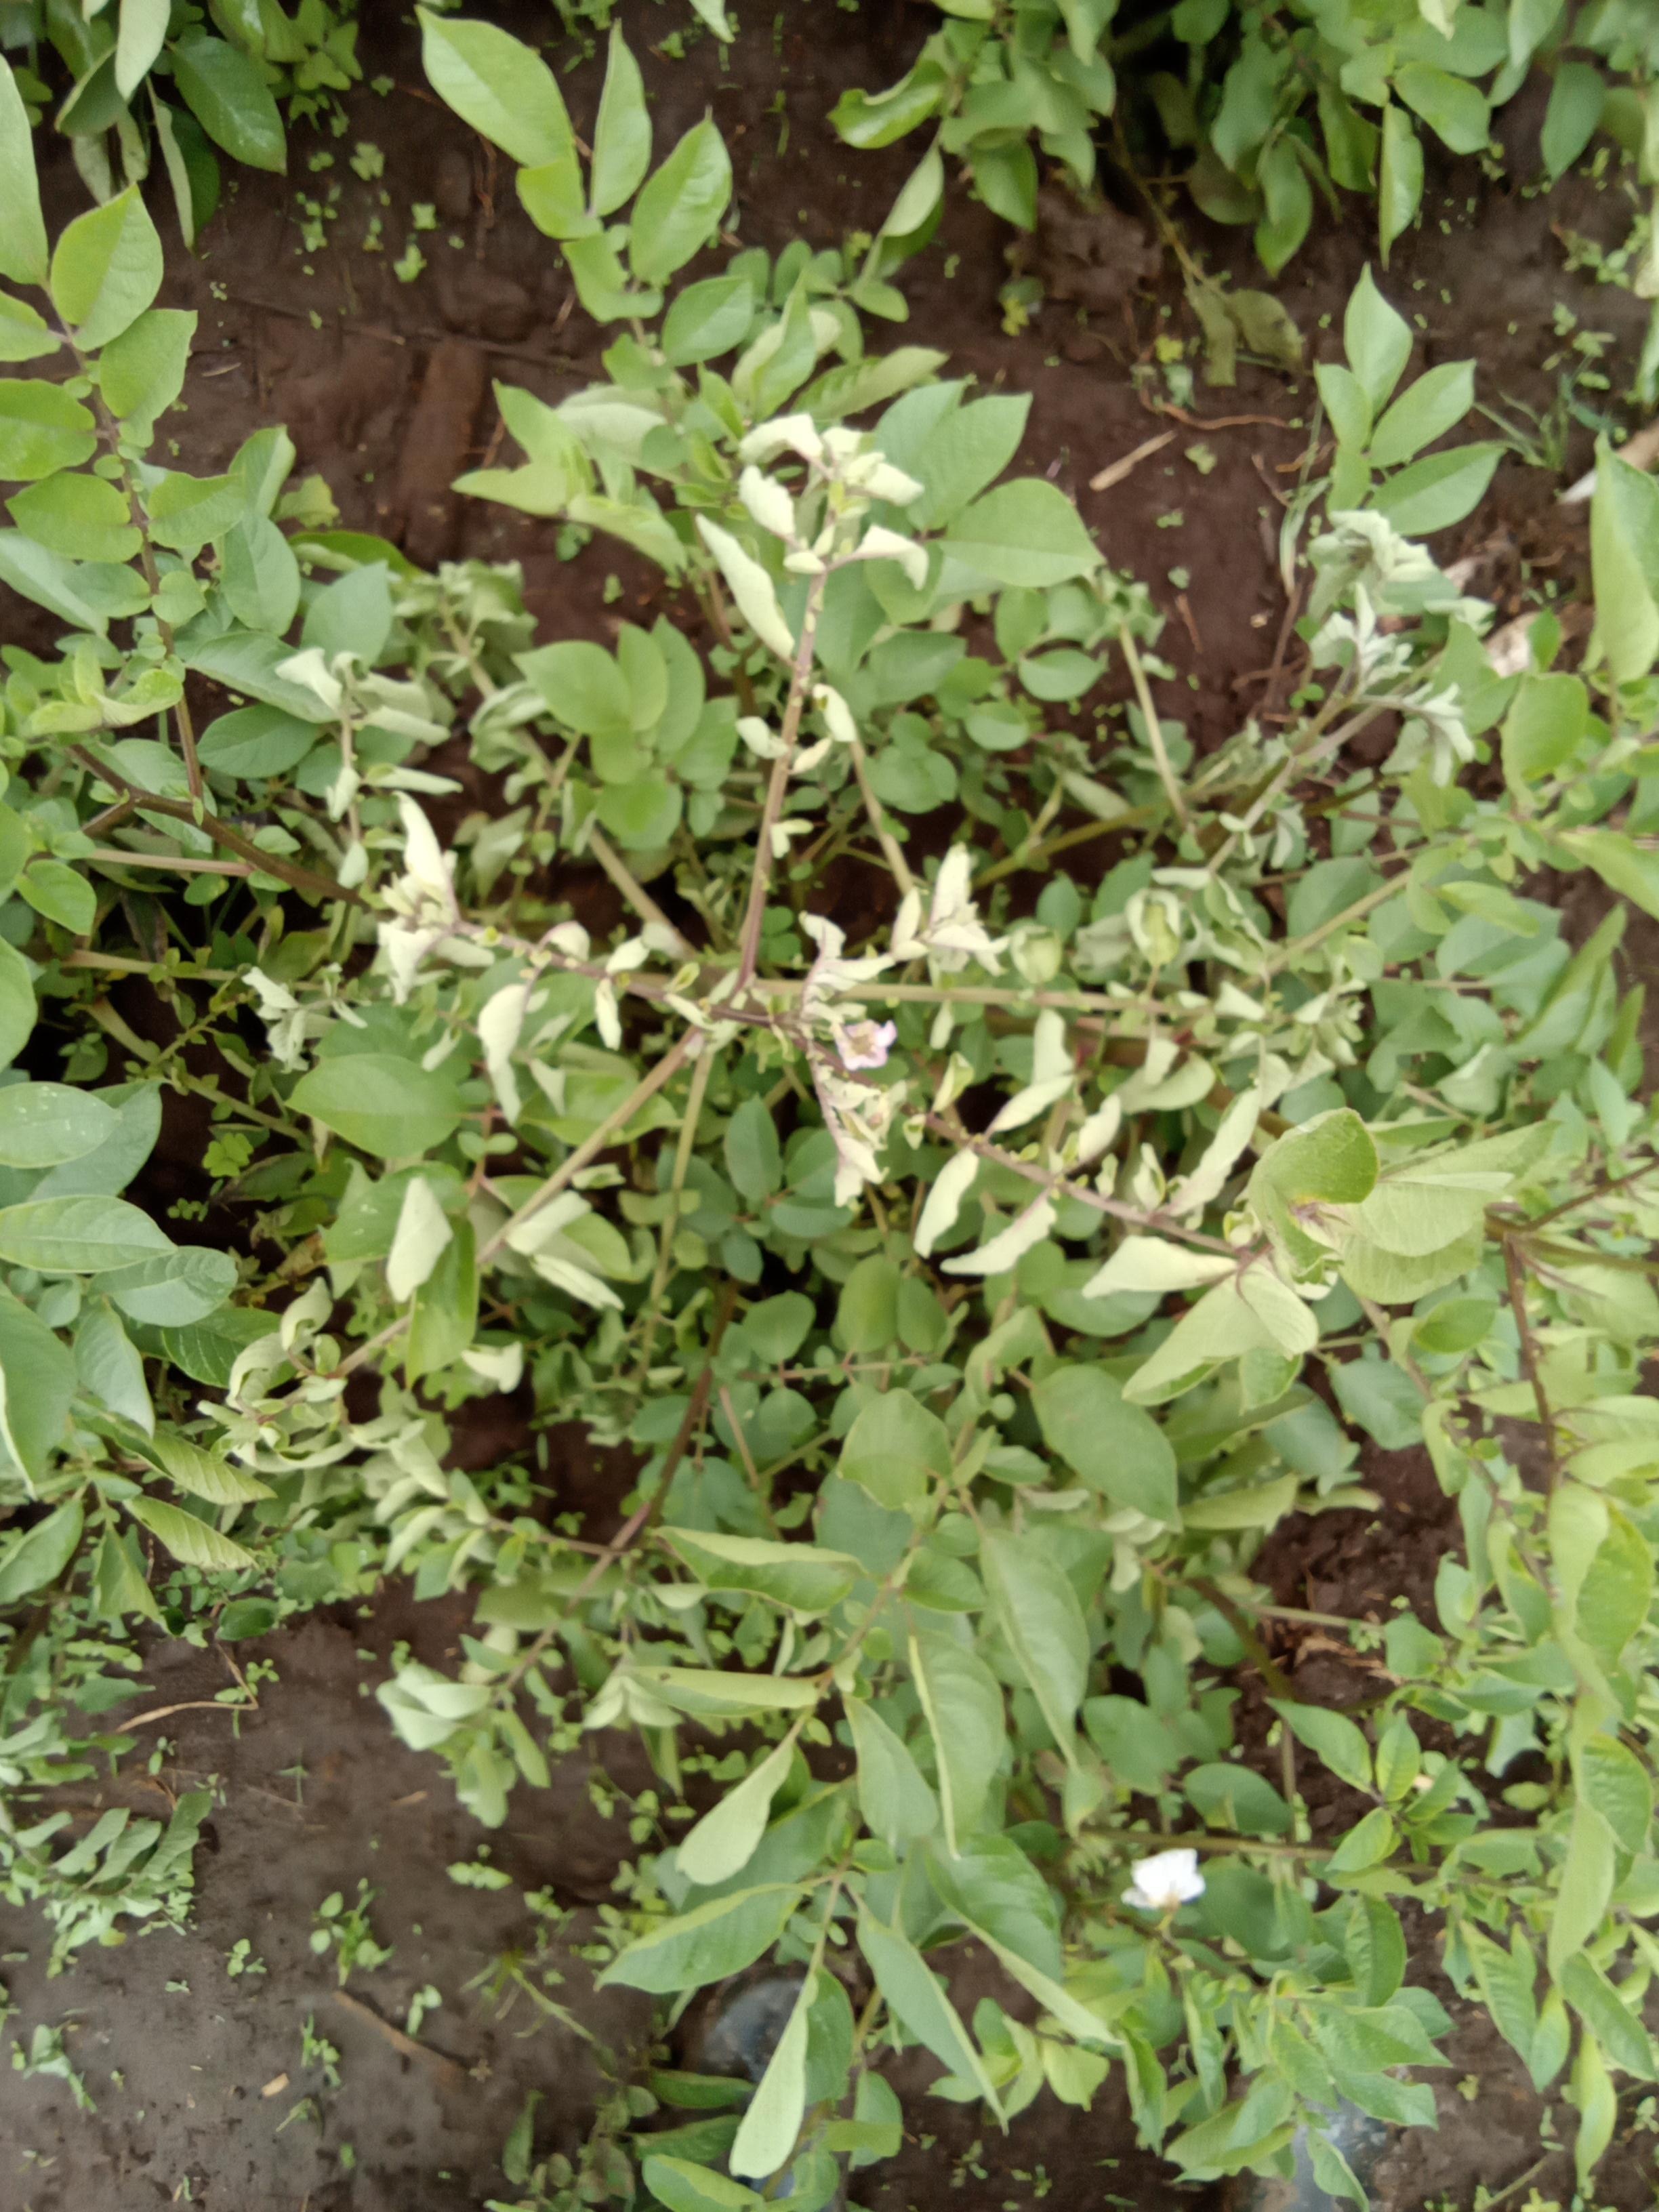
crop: potato
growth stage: flowering
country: Kenya
